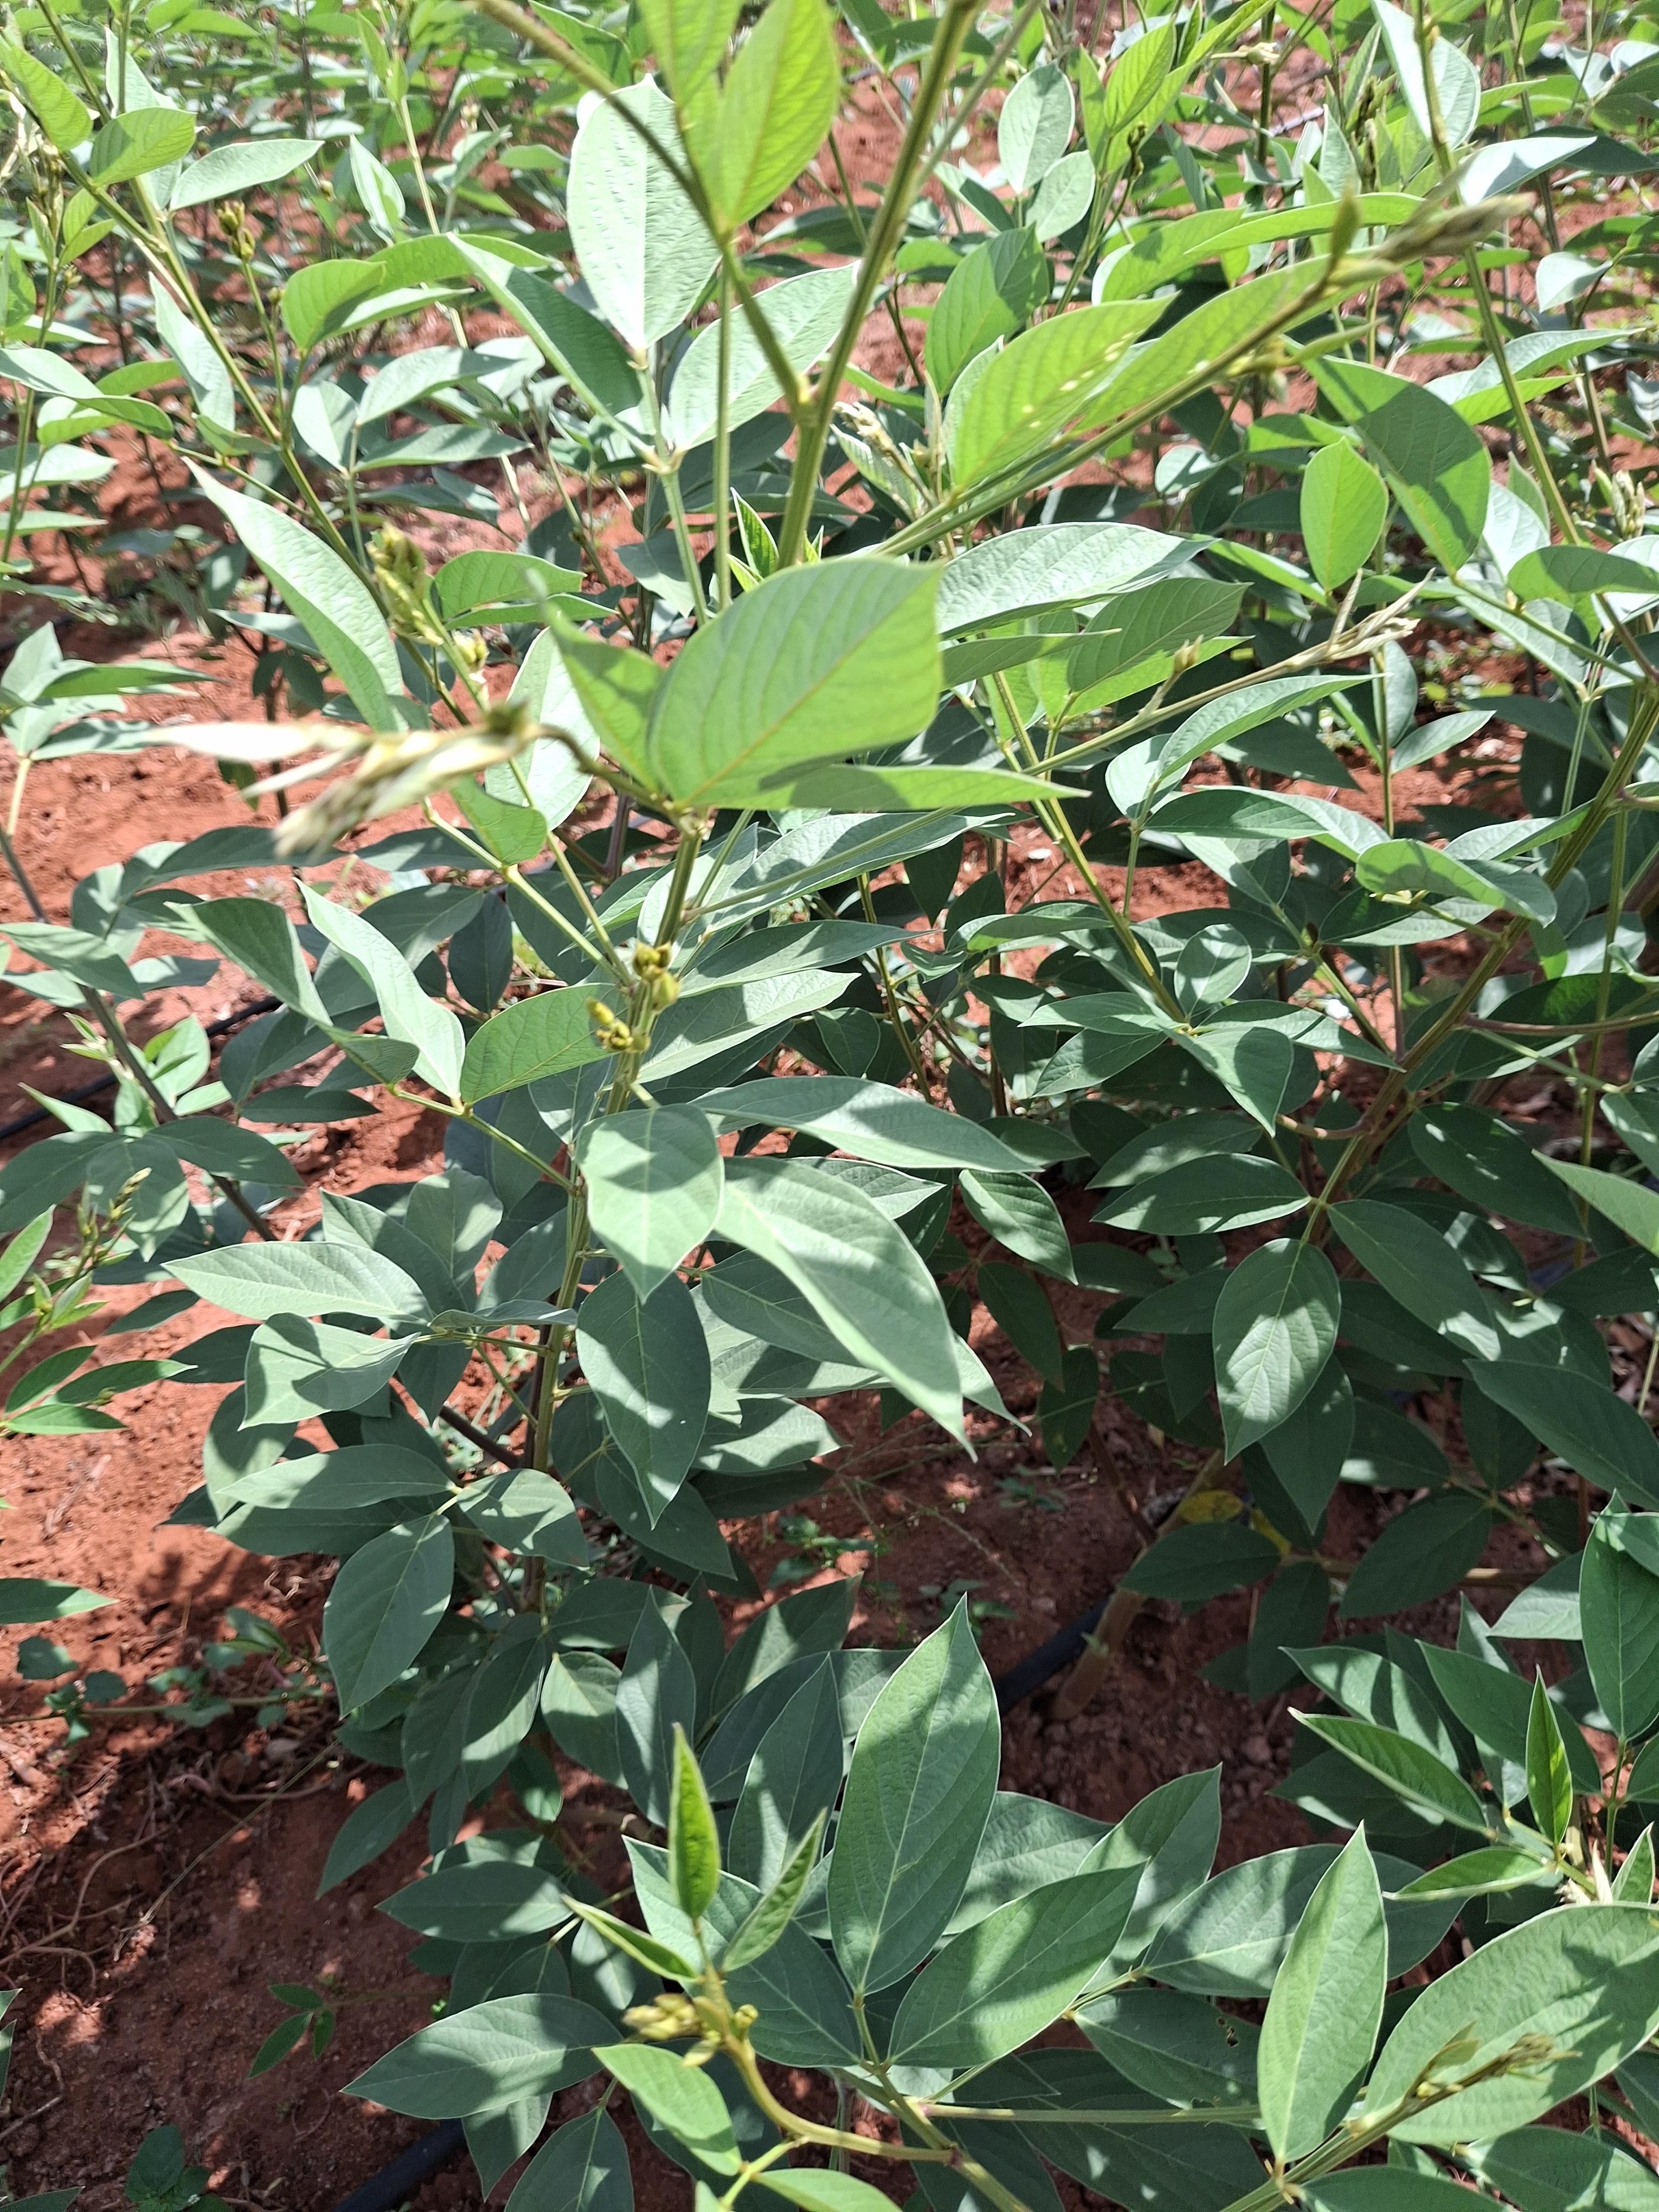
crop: pigeonpea
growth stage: vegetative
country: Kenya
